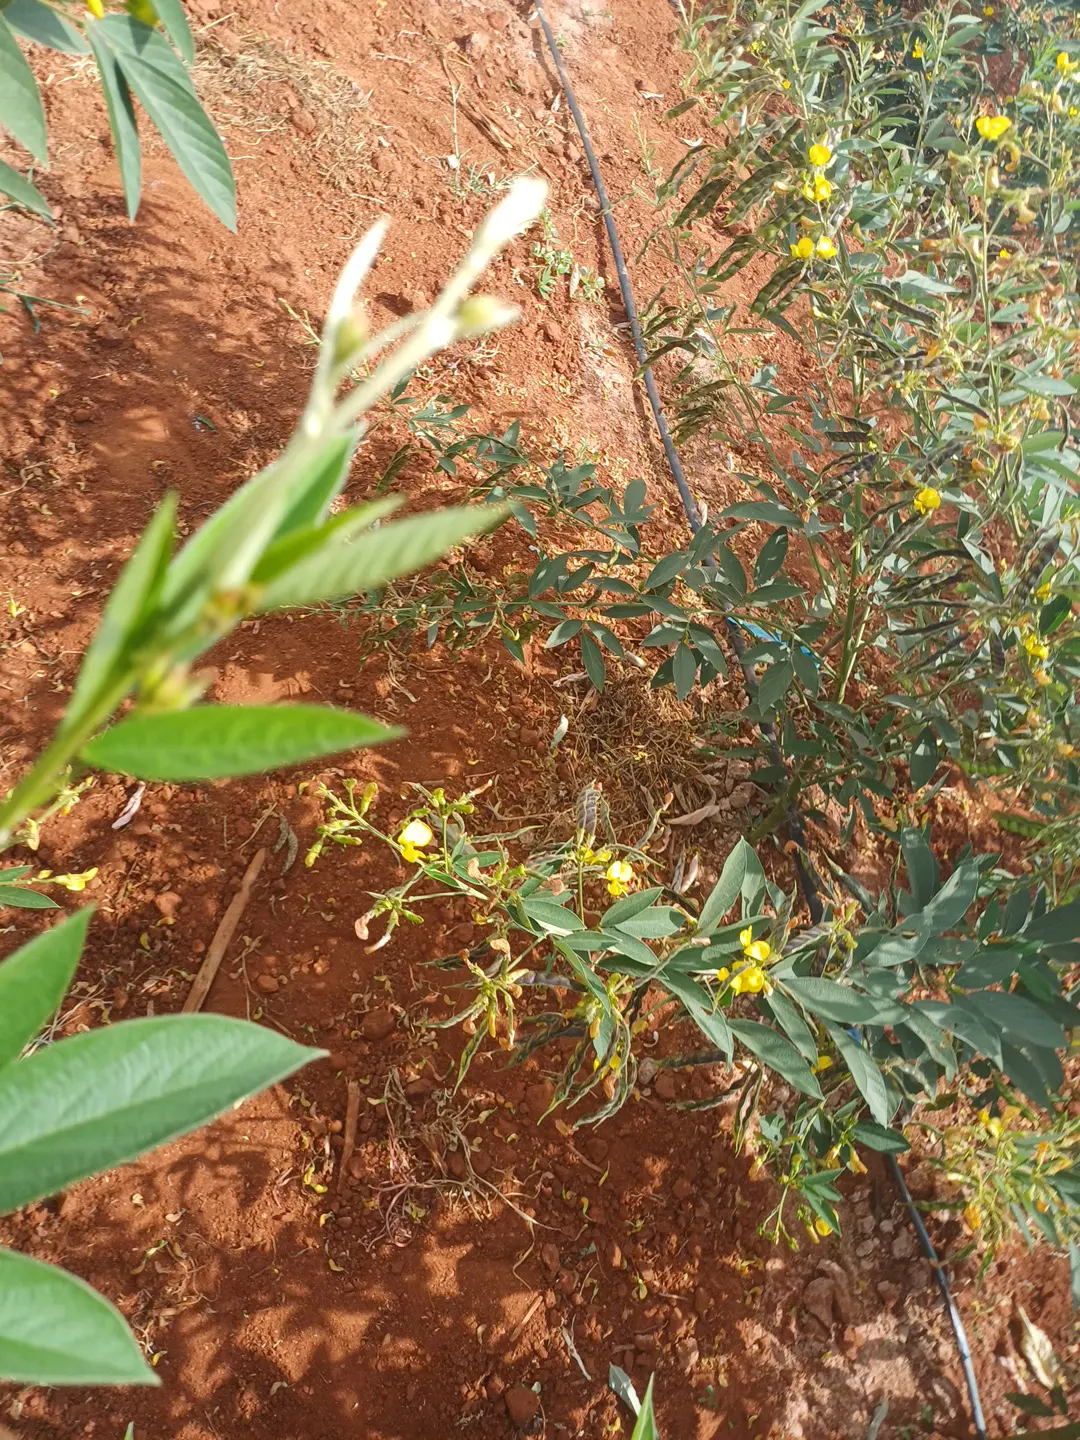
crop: pigeonpea
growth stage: development pod
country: Kenya
